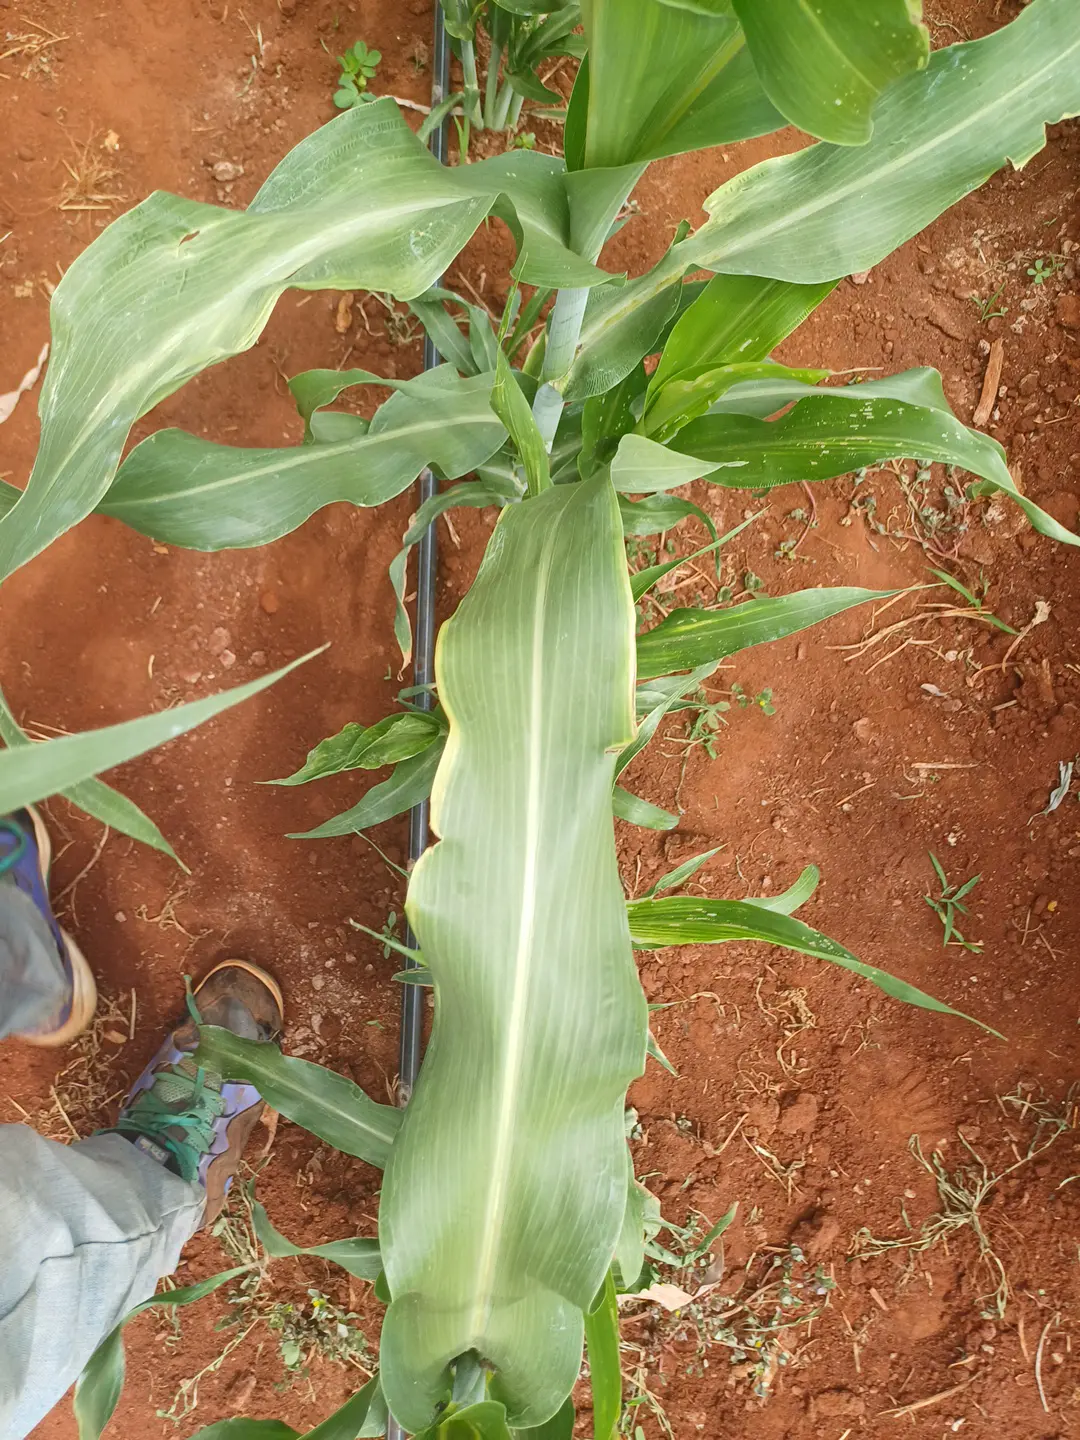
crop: sorghum
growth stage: vegetative
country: Kenya
